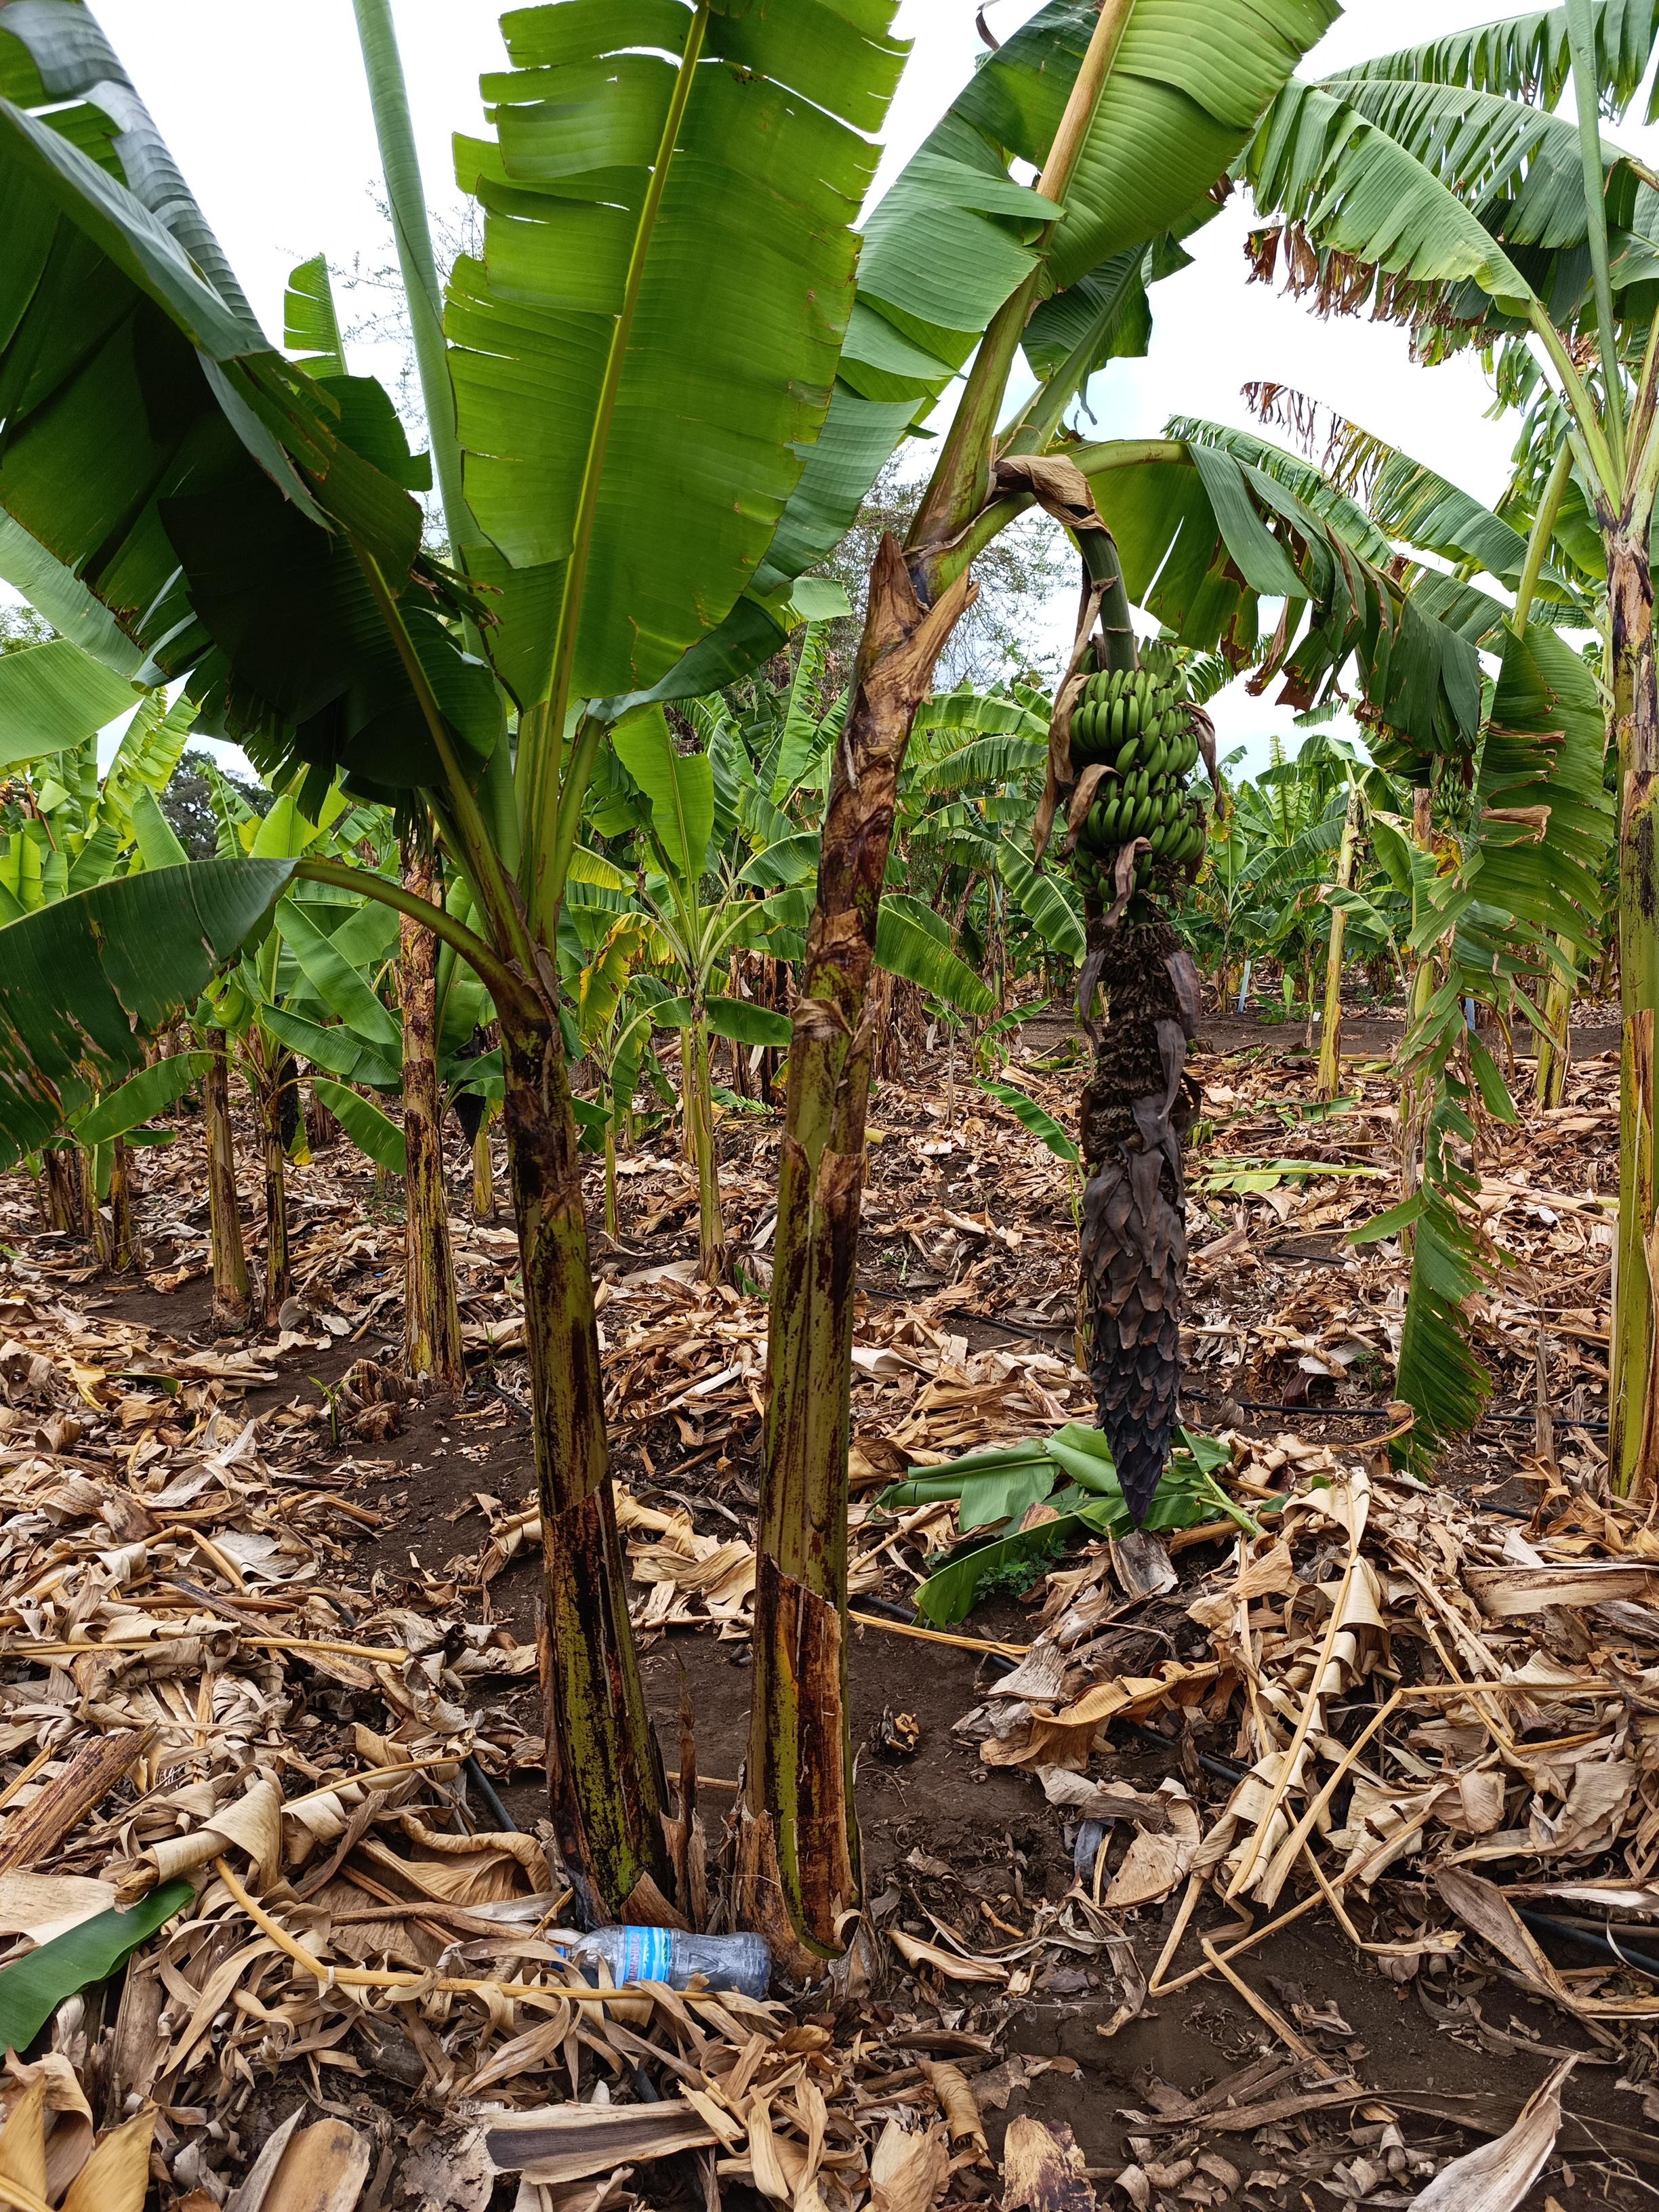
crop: banana
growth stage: development fruit
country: Tanzania
